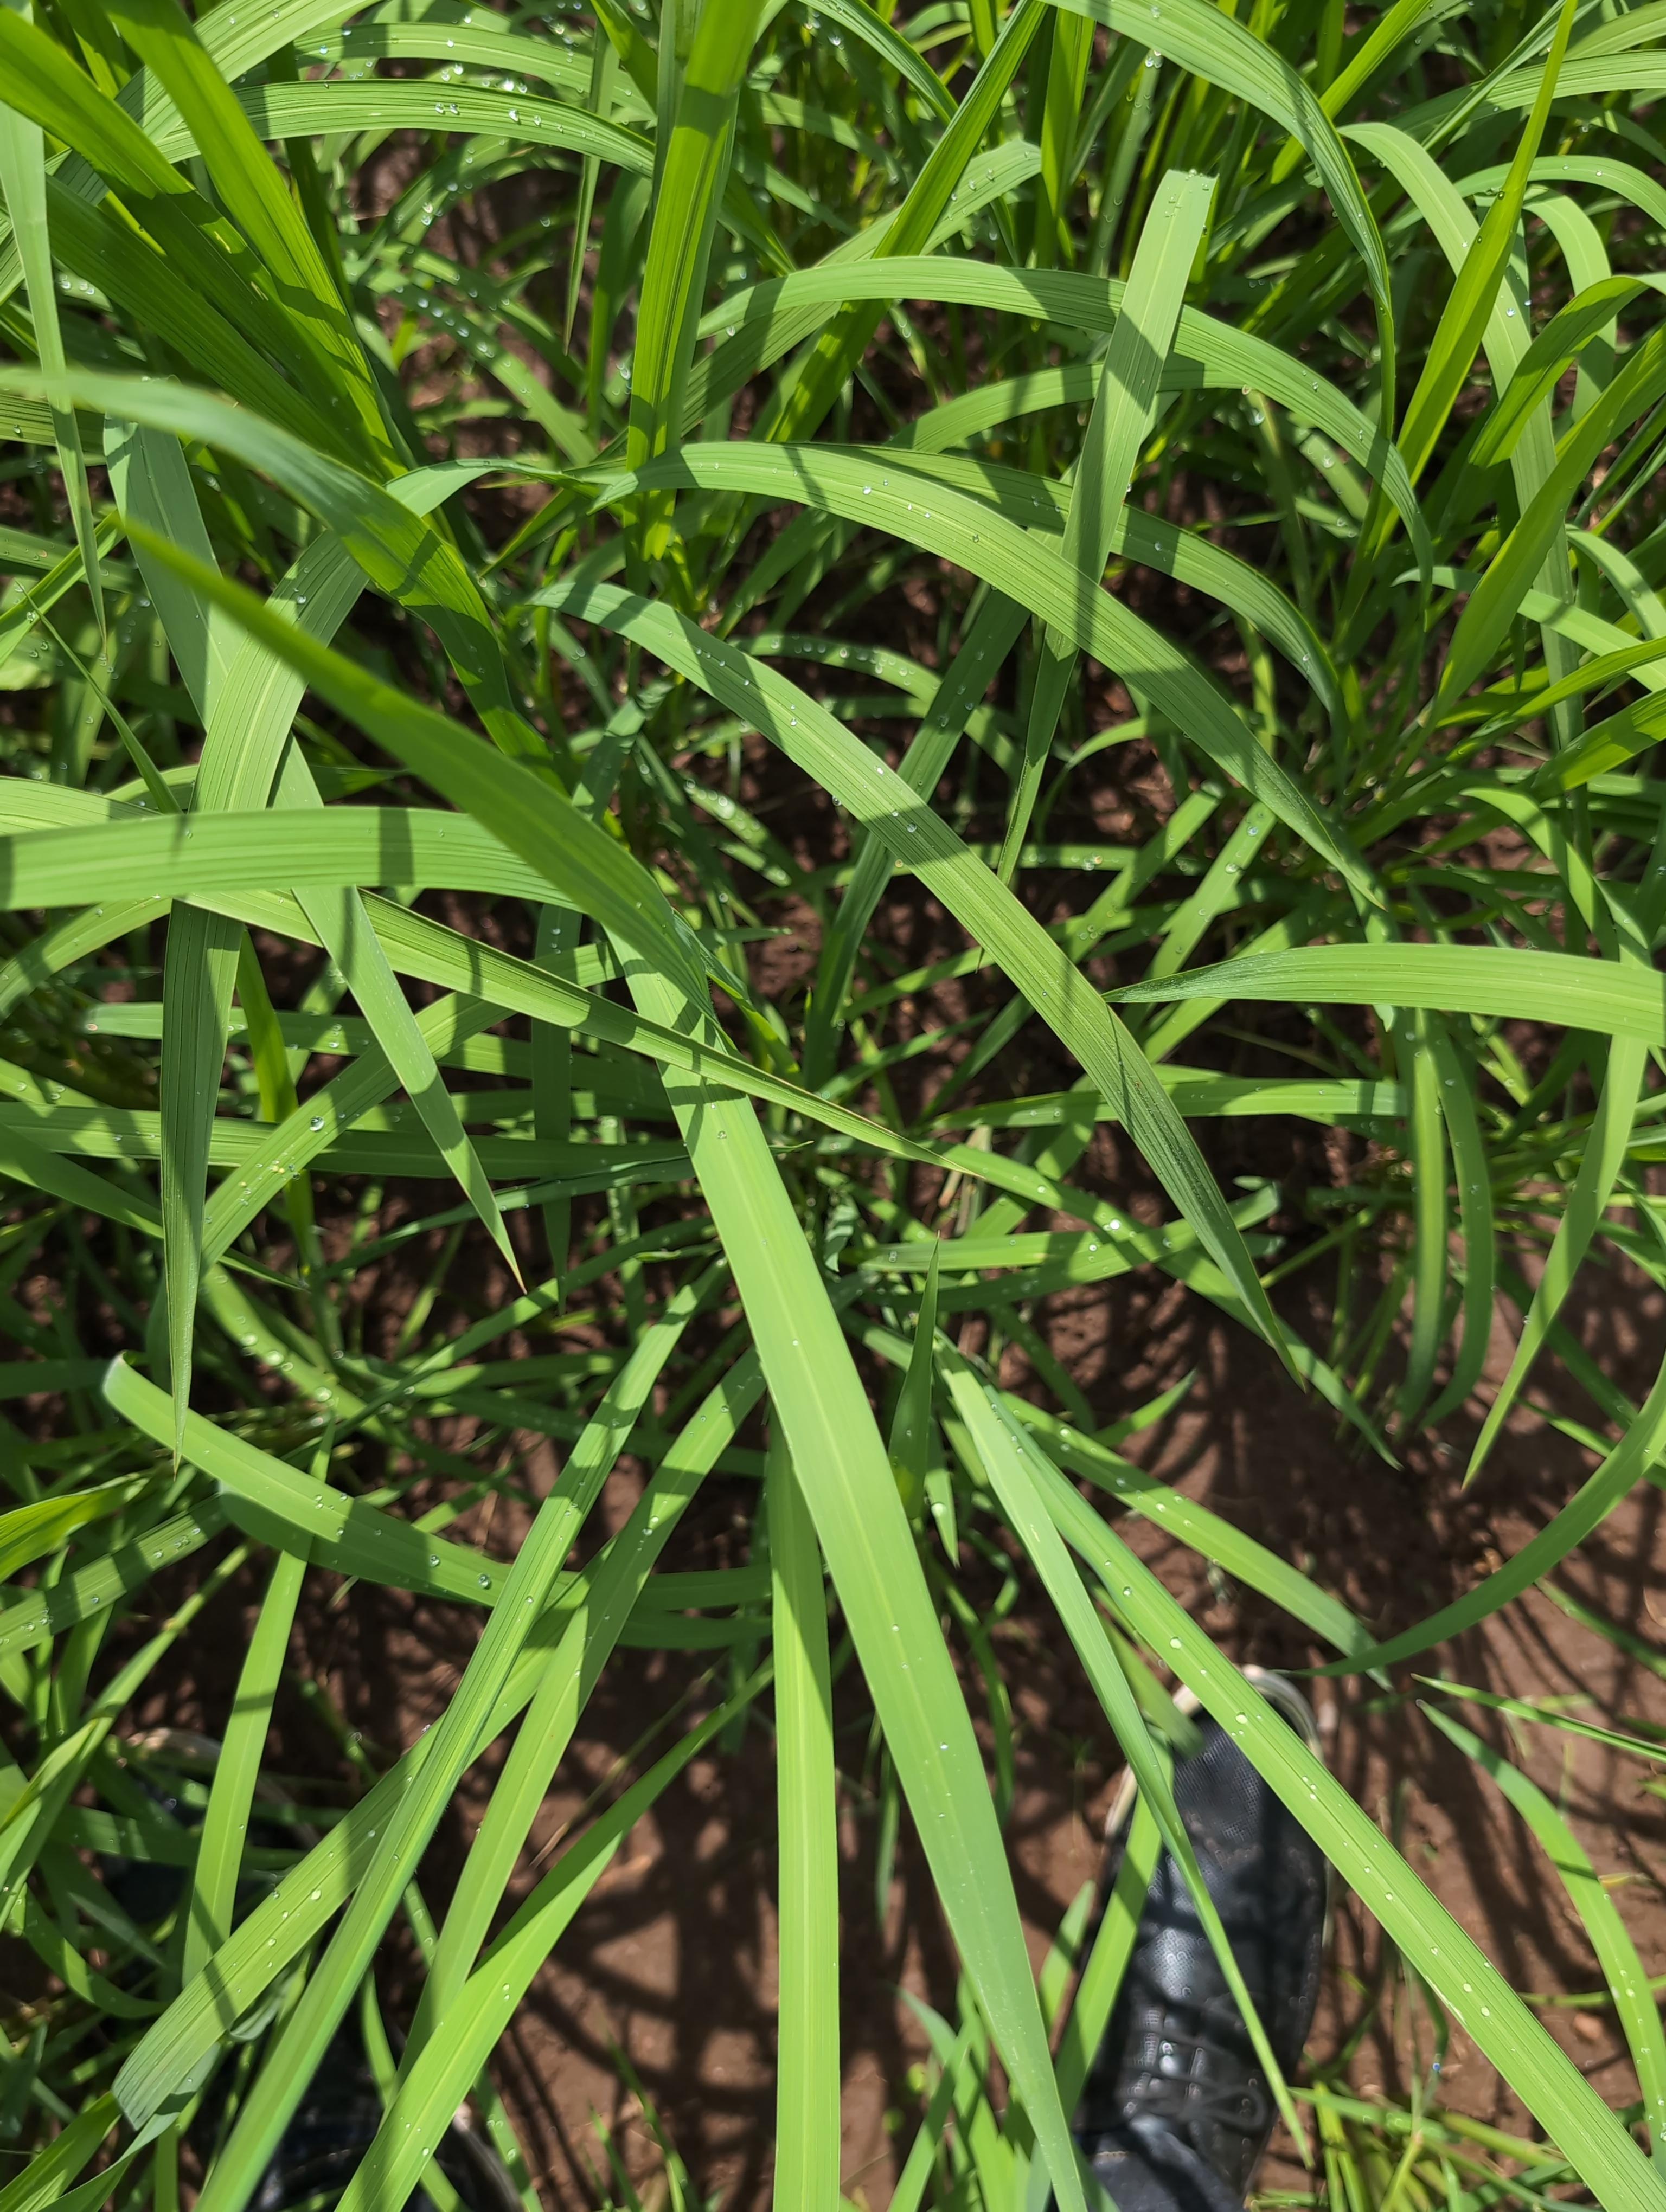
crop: rice
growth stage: elongation stem
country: Côte d'Ivoire
